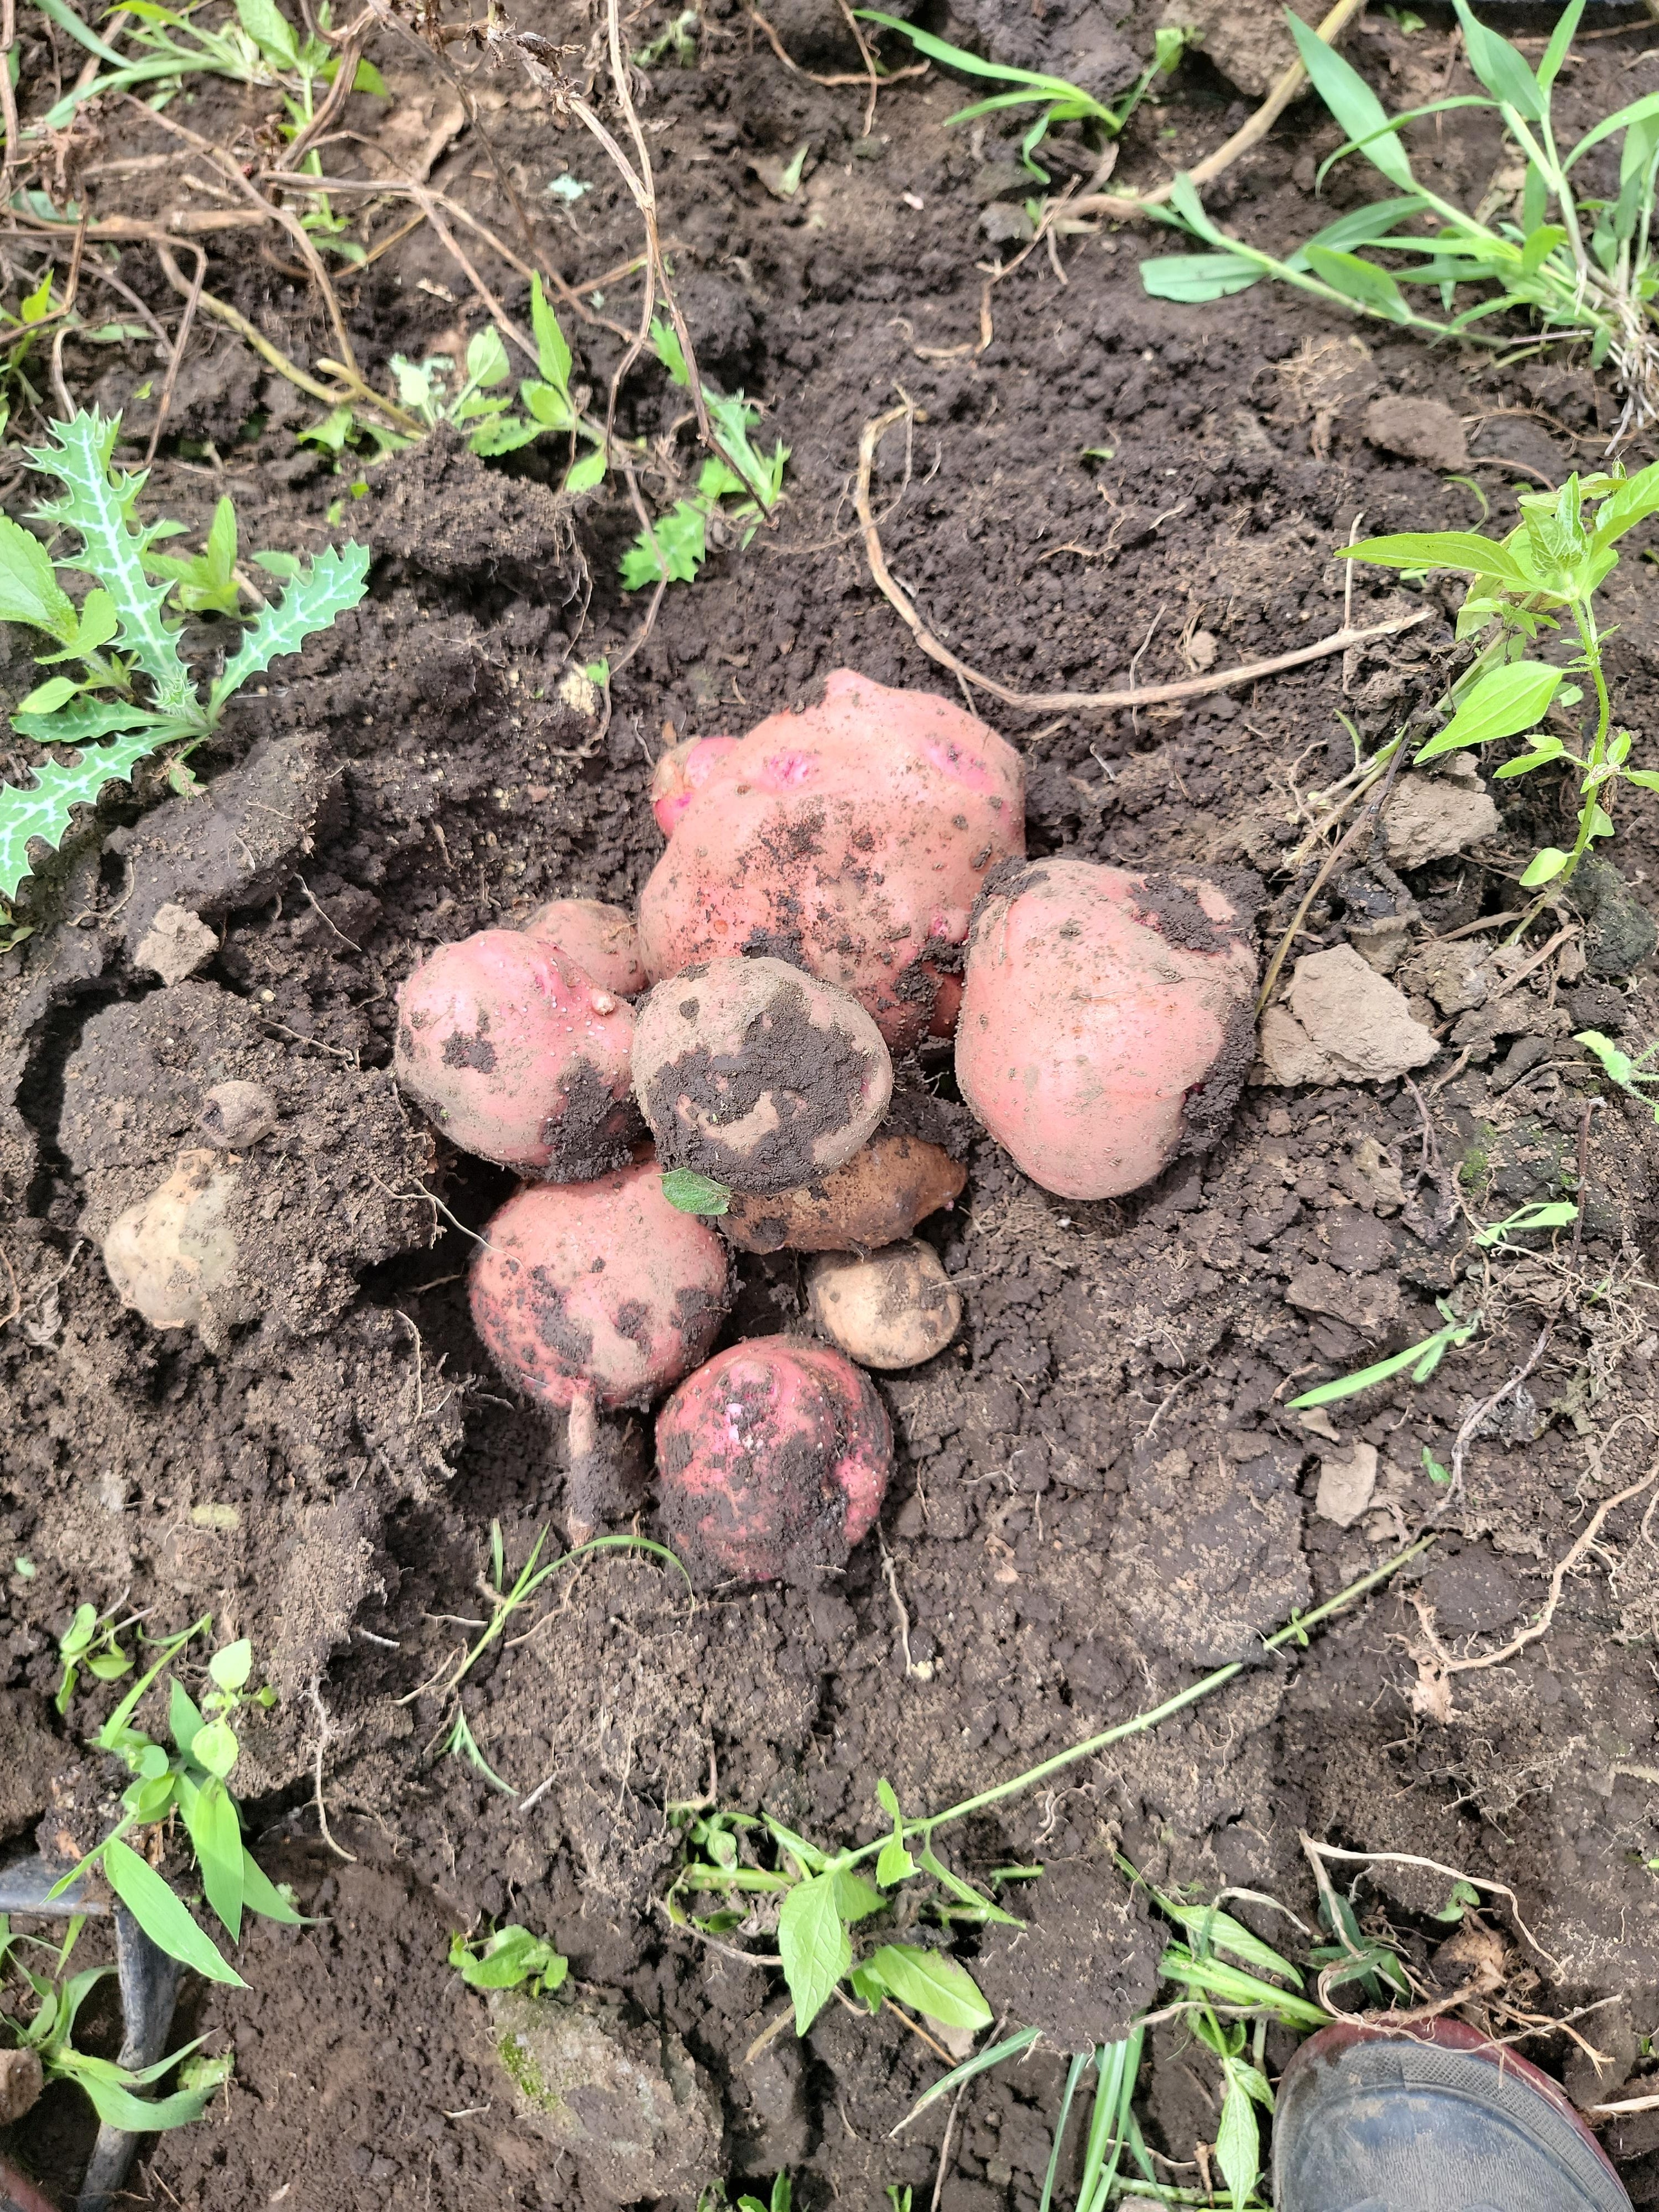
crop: potato
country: Tanzania
